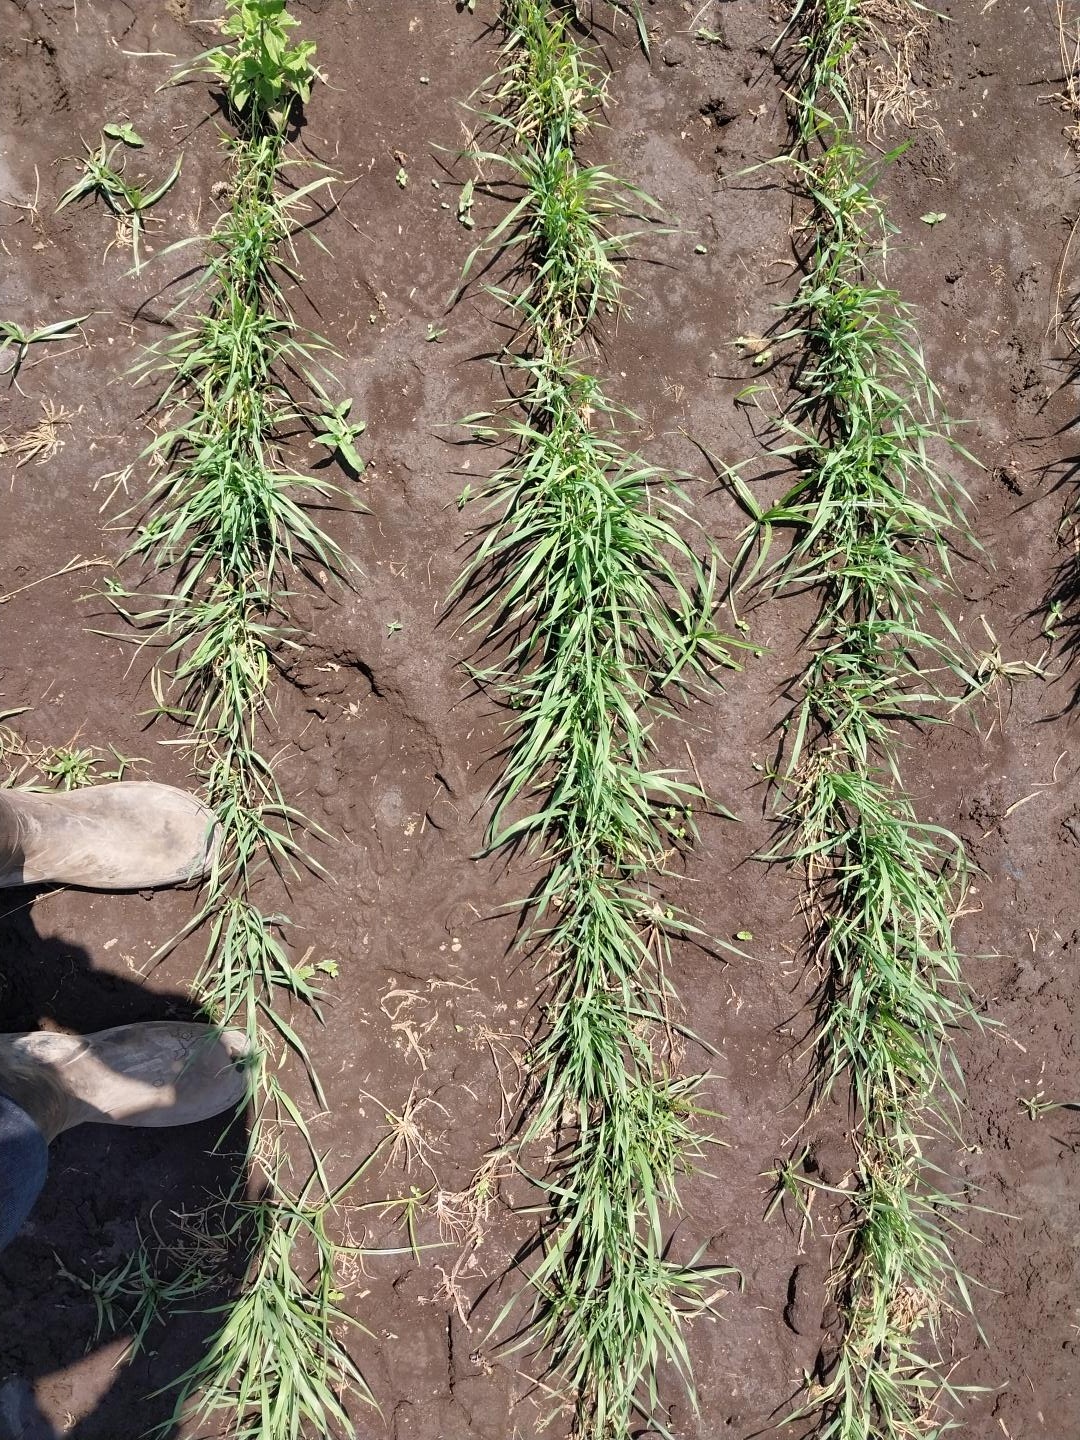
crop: wheat
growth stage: vegetative
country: Tanzania
